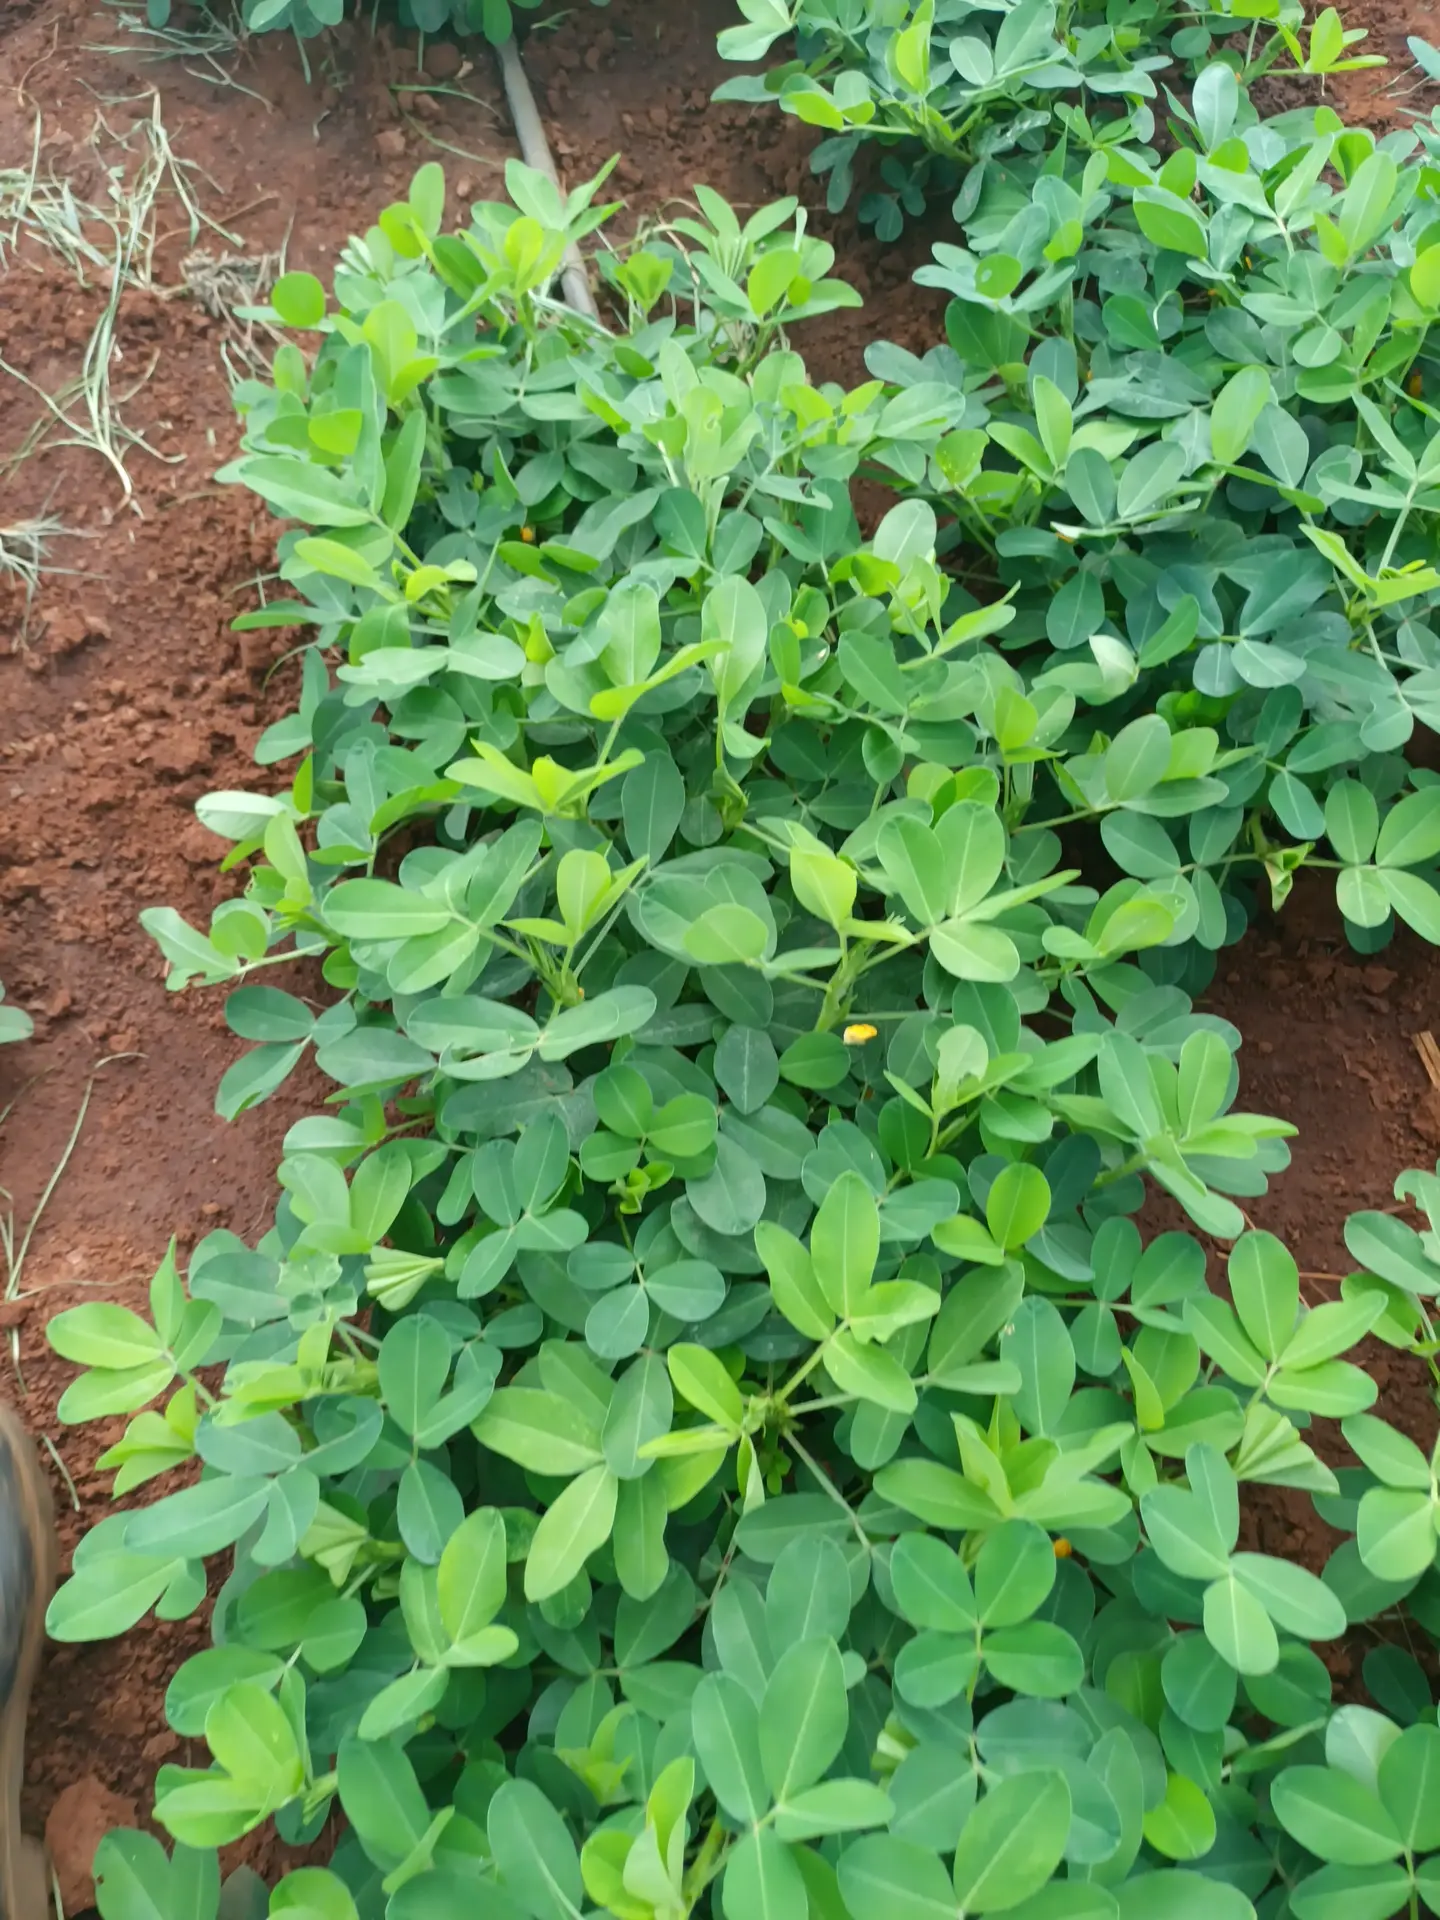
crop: groundnut
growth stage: flowering
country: Kenya
